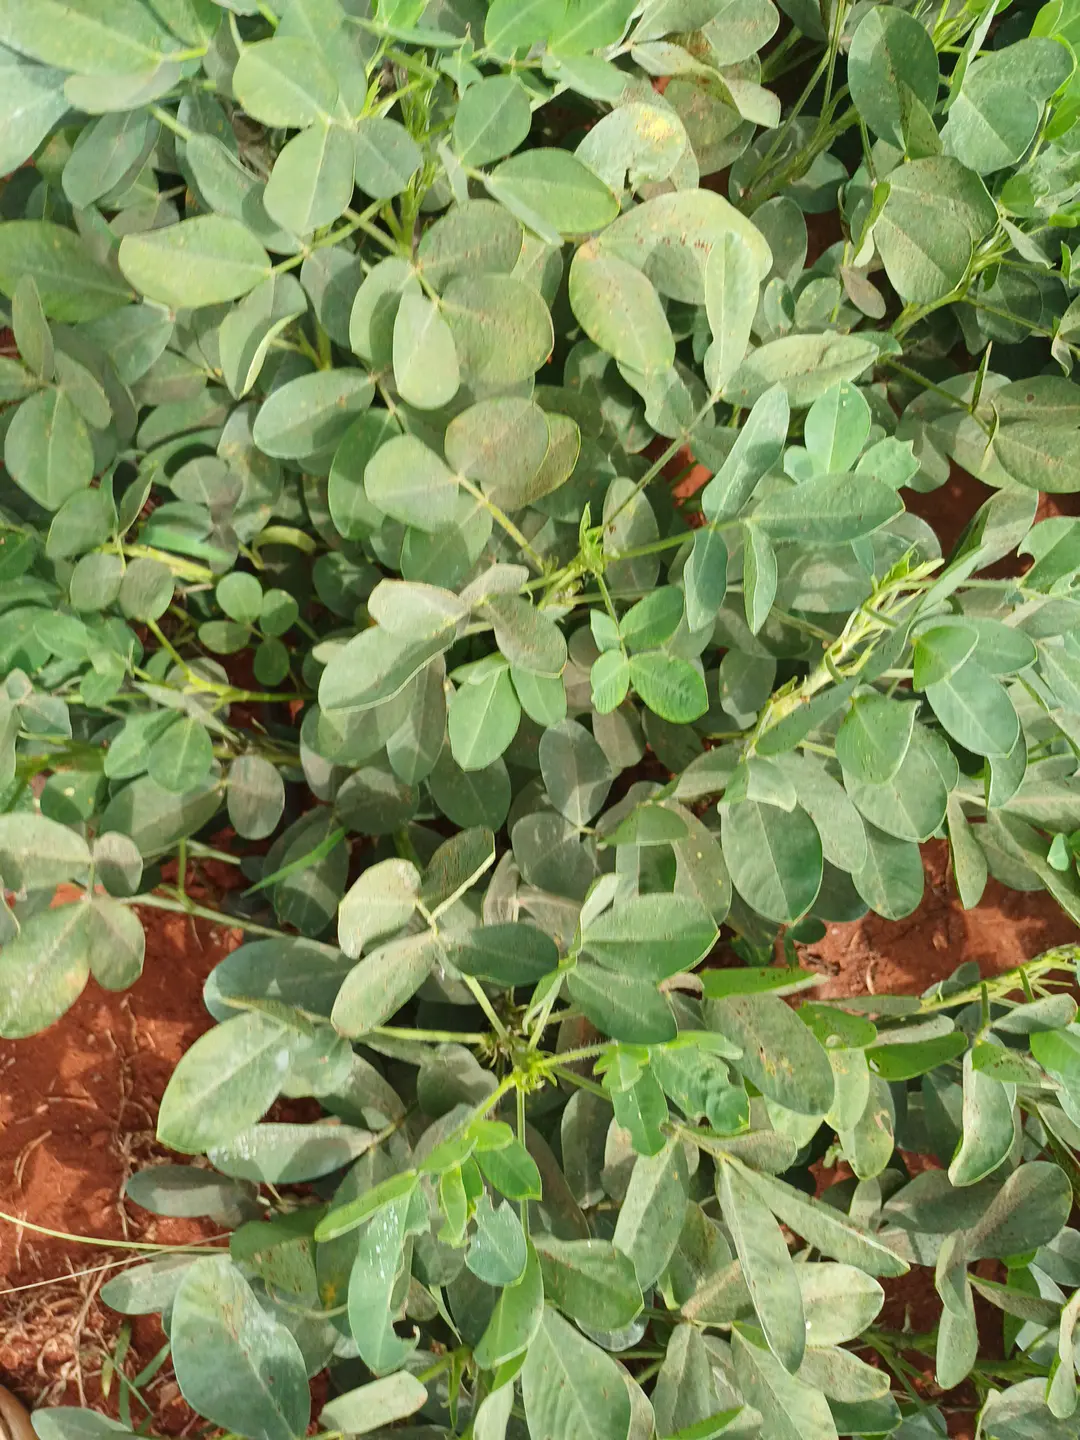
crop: groundnut
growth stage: pegging
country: Kenya
